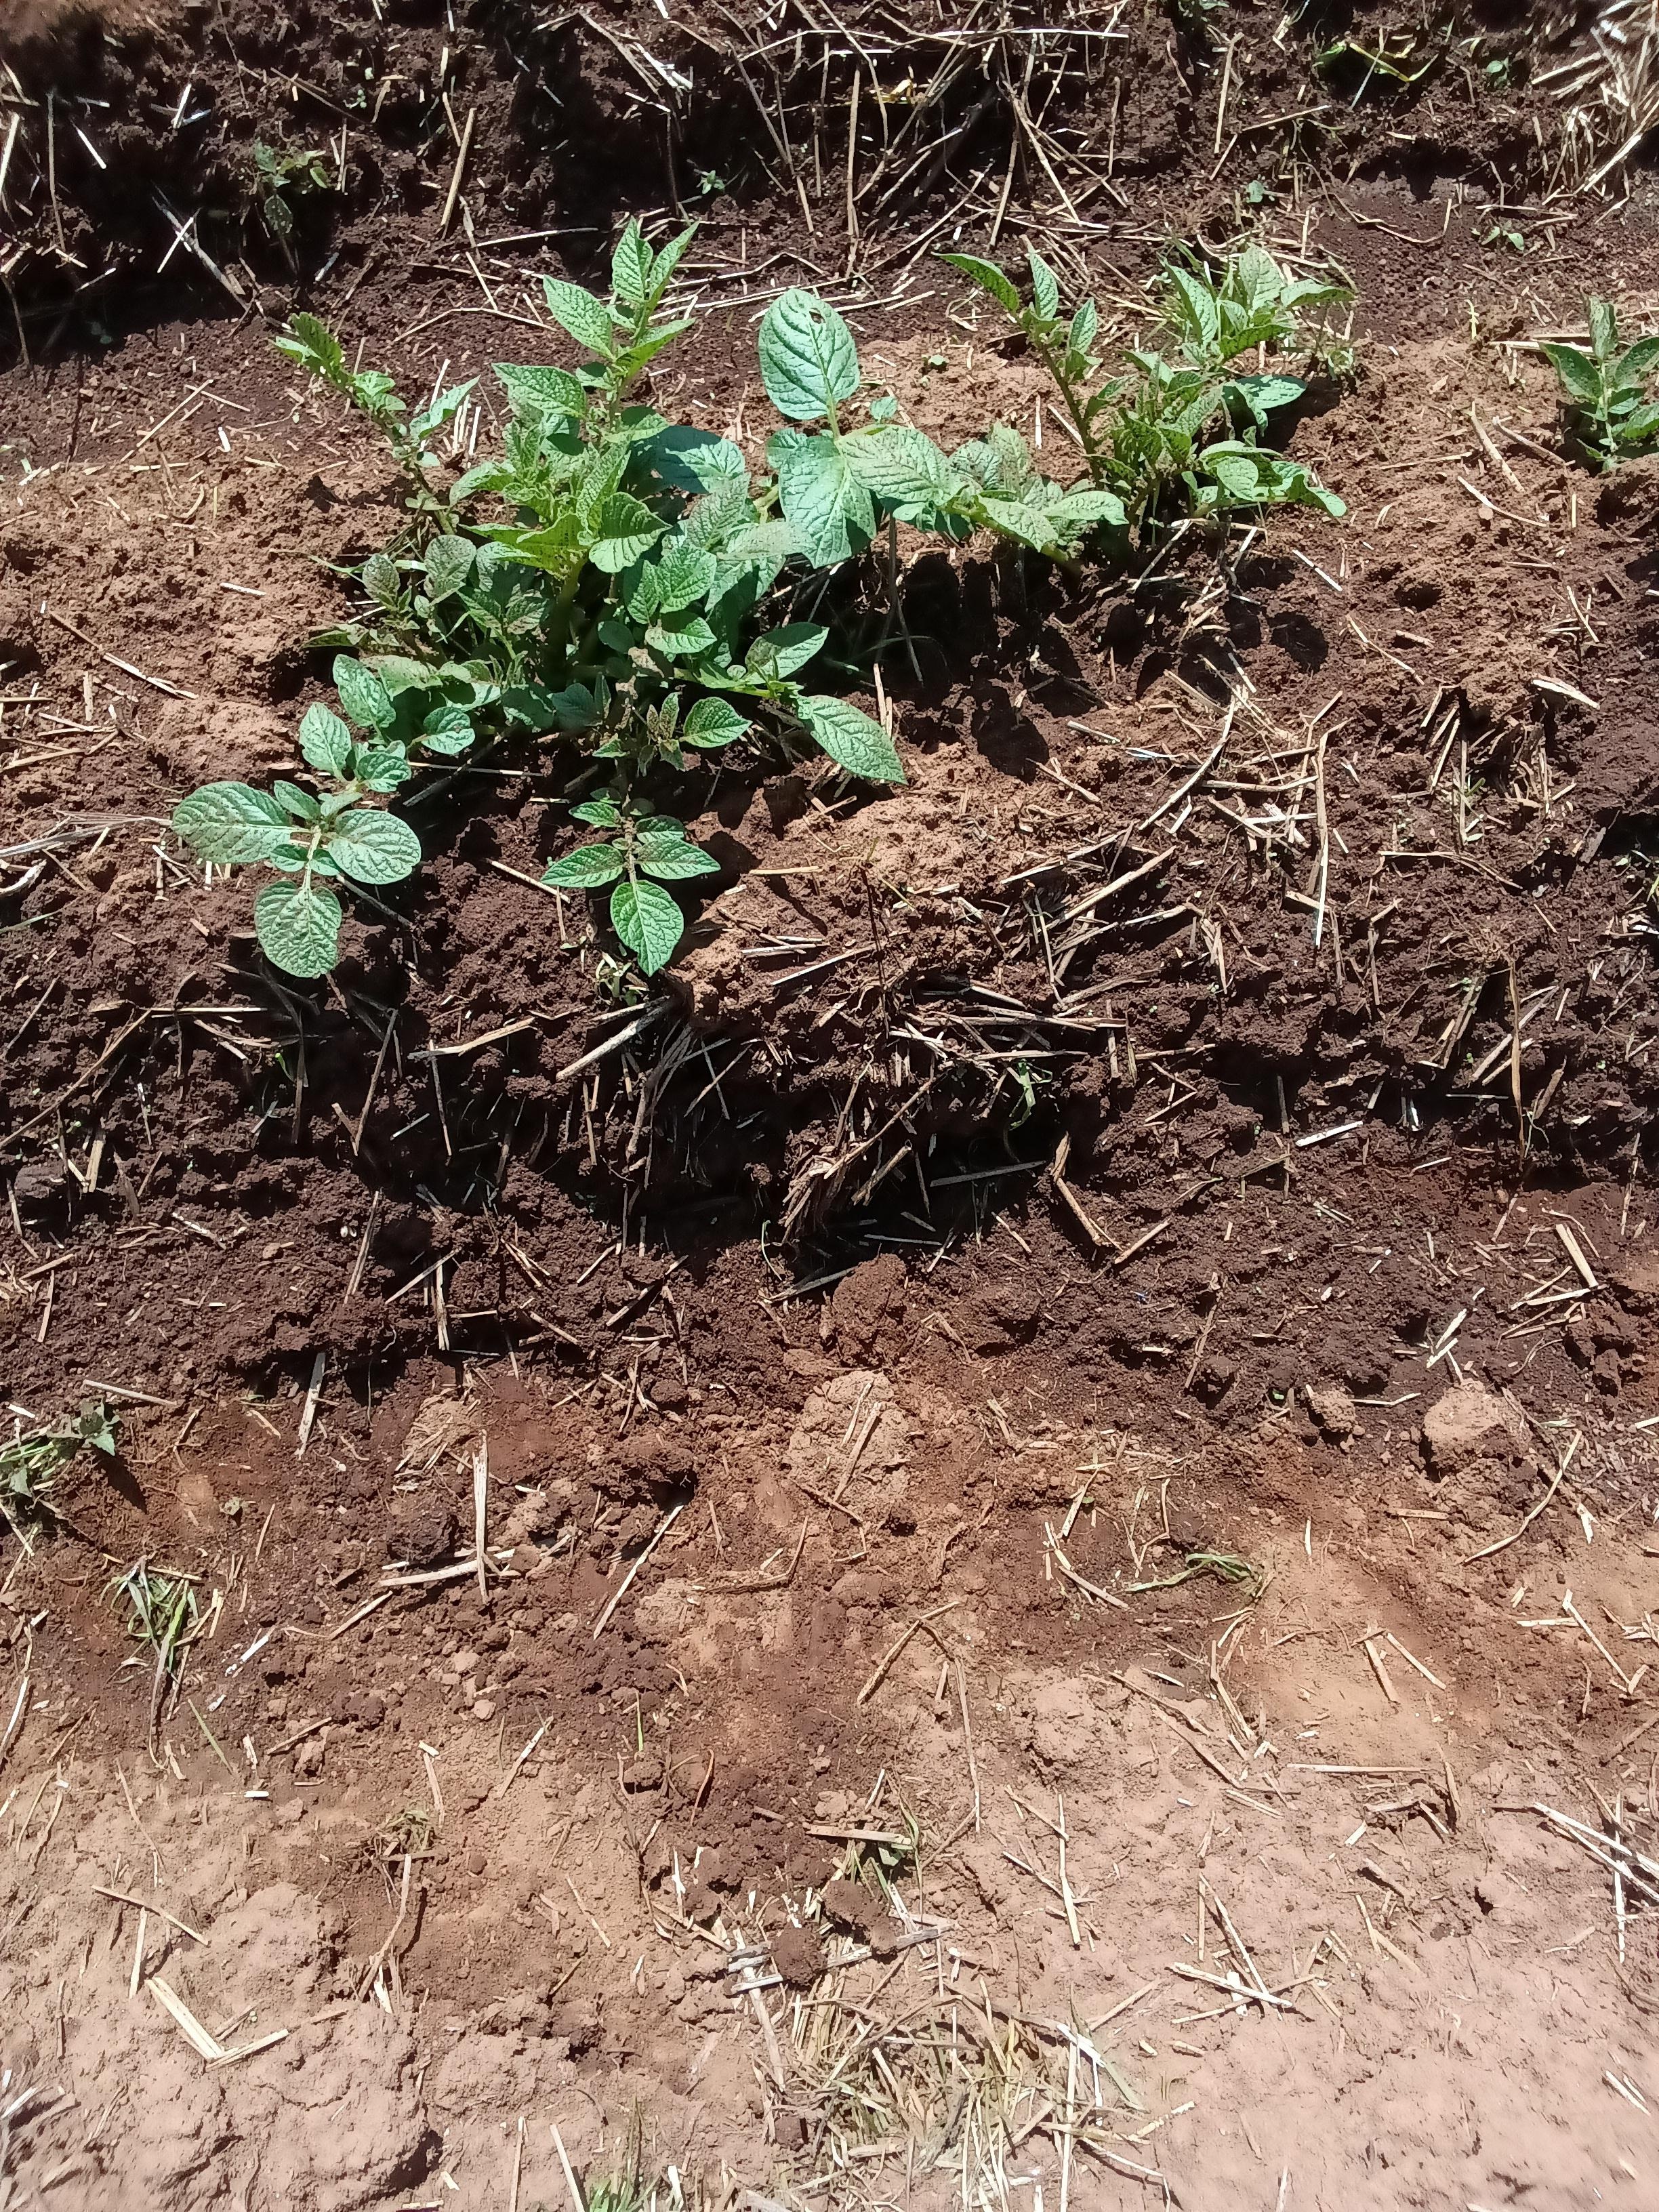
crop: potato
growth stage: vegetative
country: Kenya
